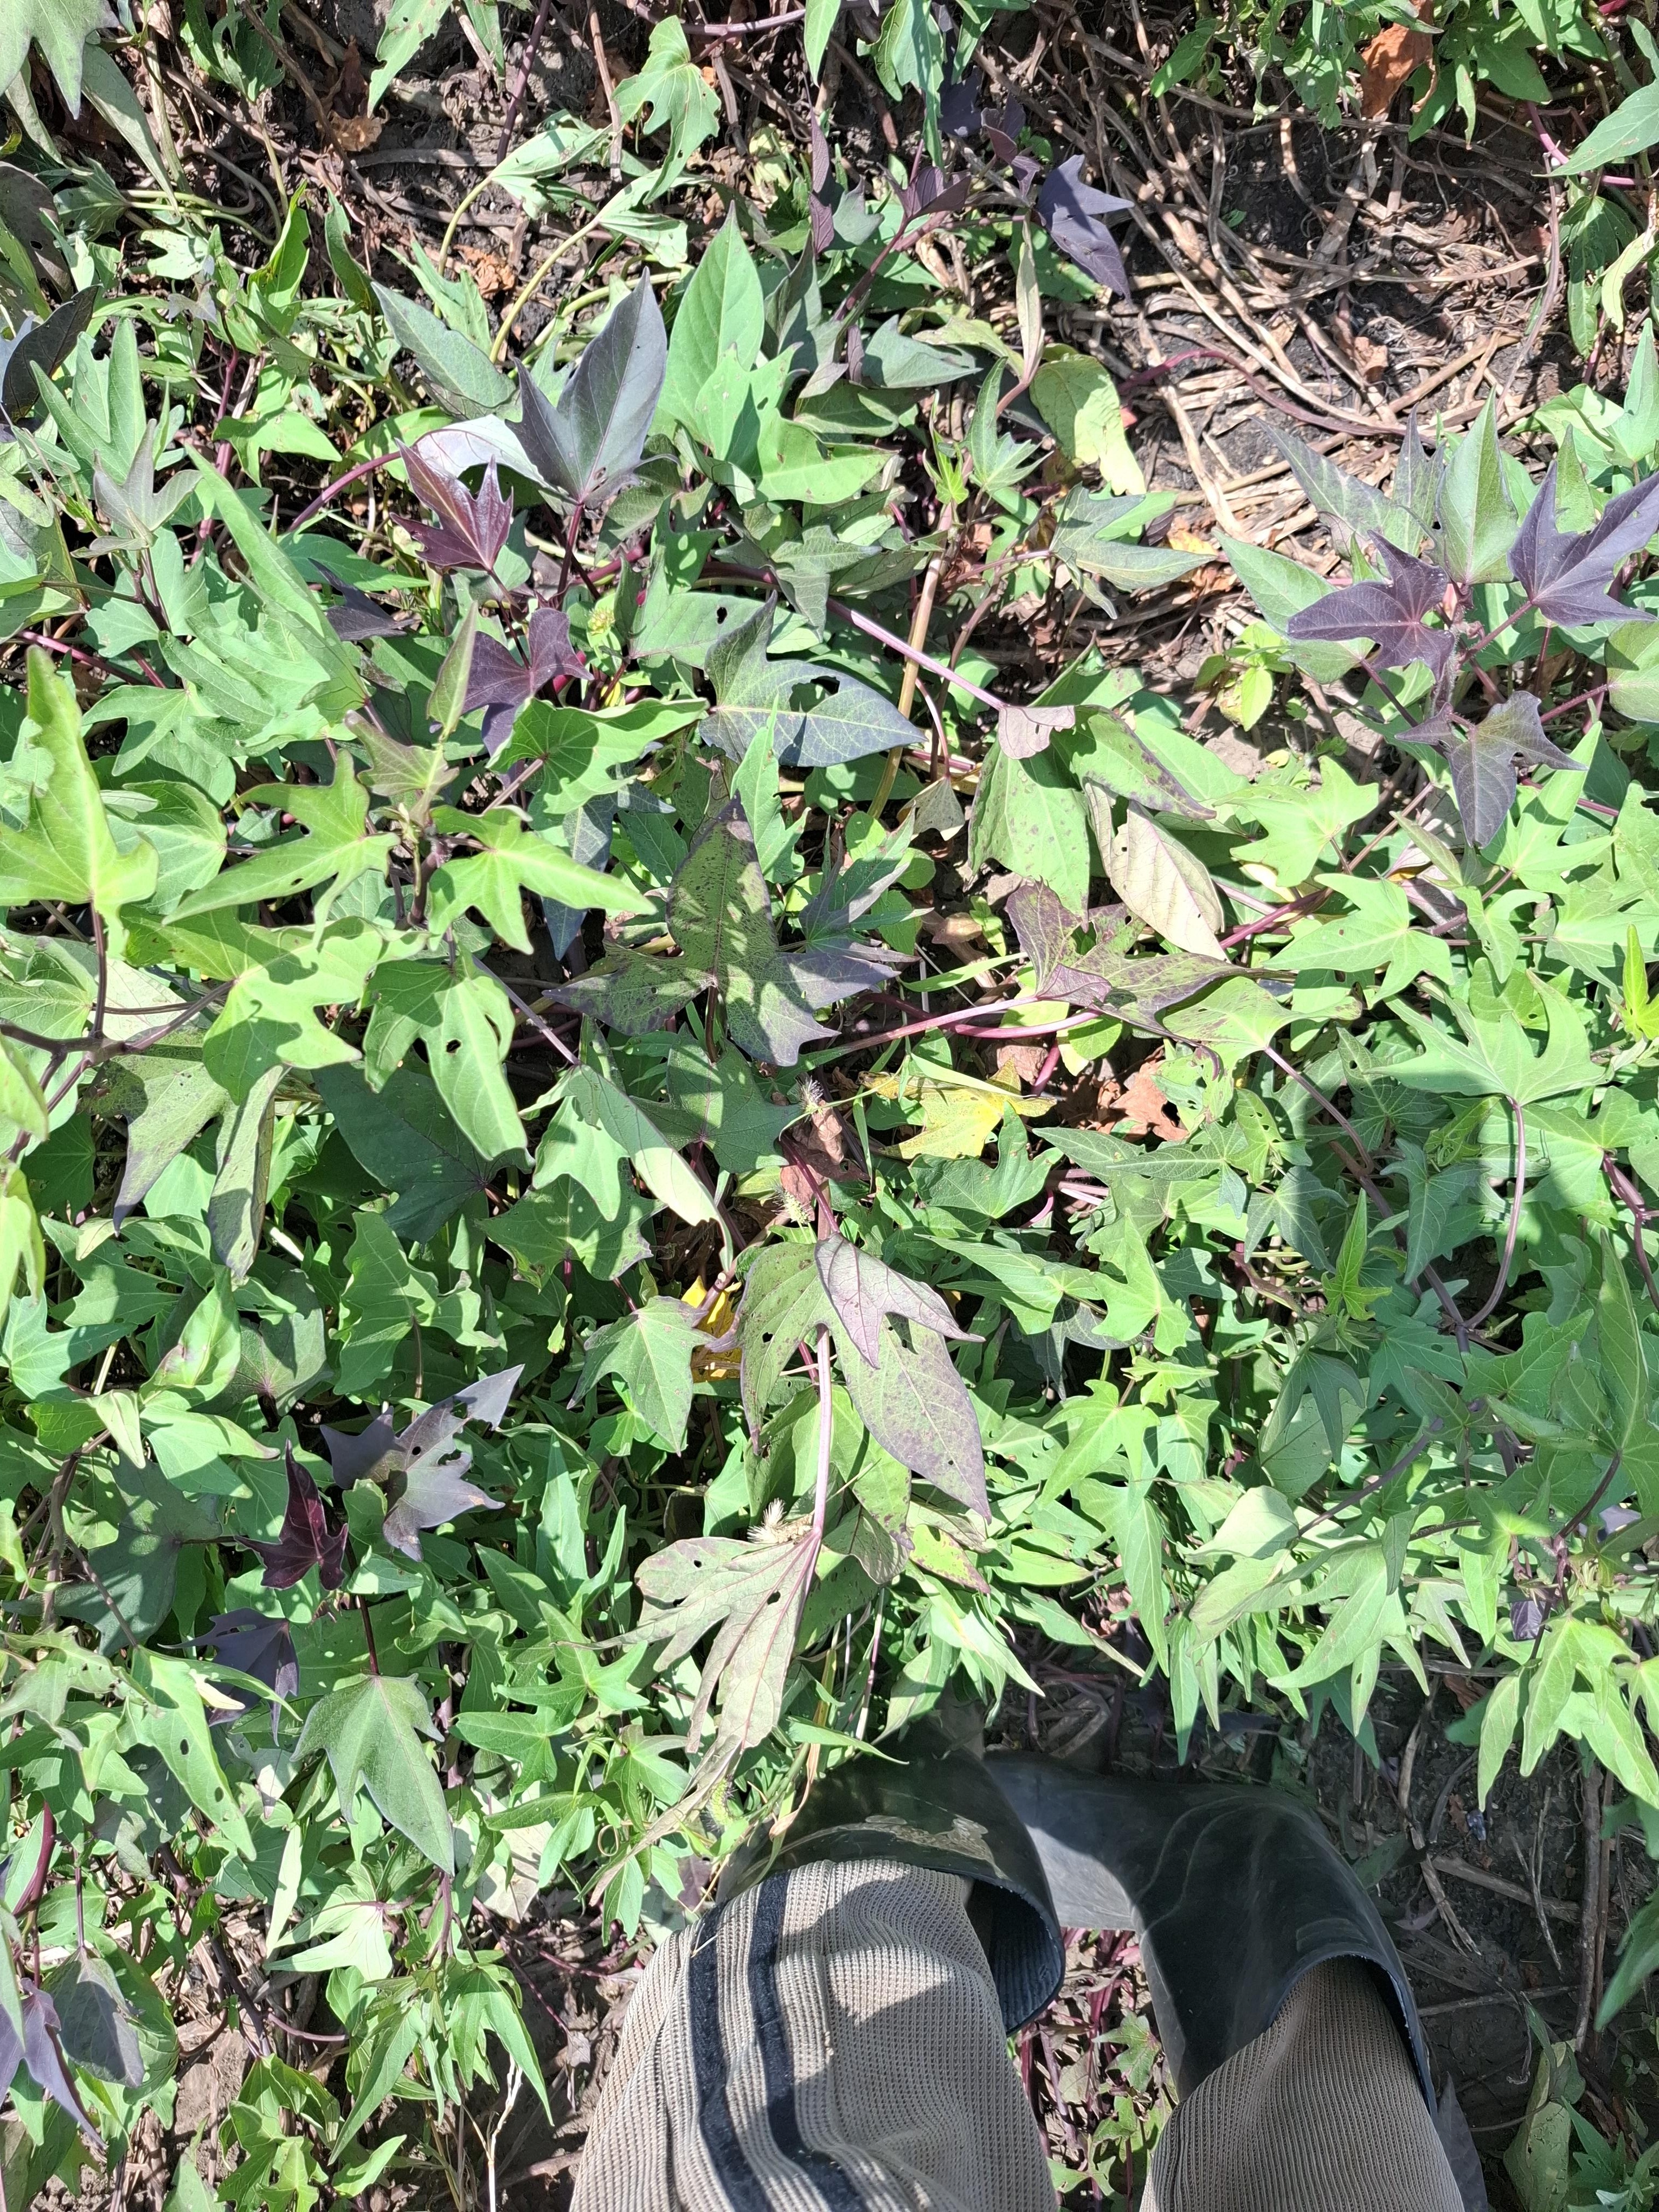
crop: sweet potato
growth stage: flowering
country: Tanzania
